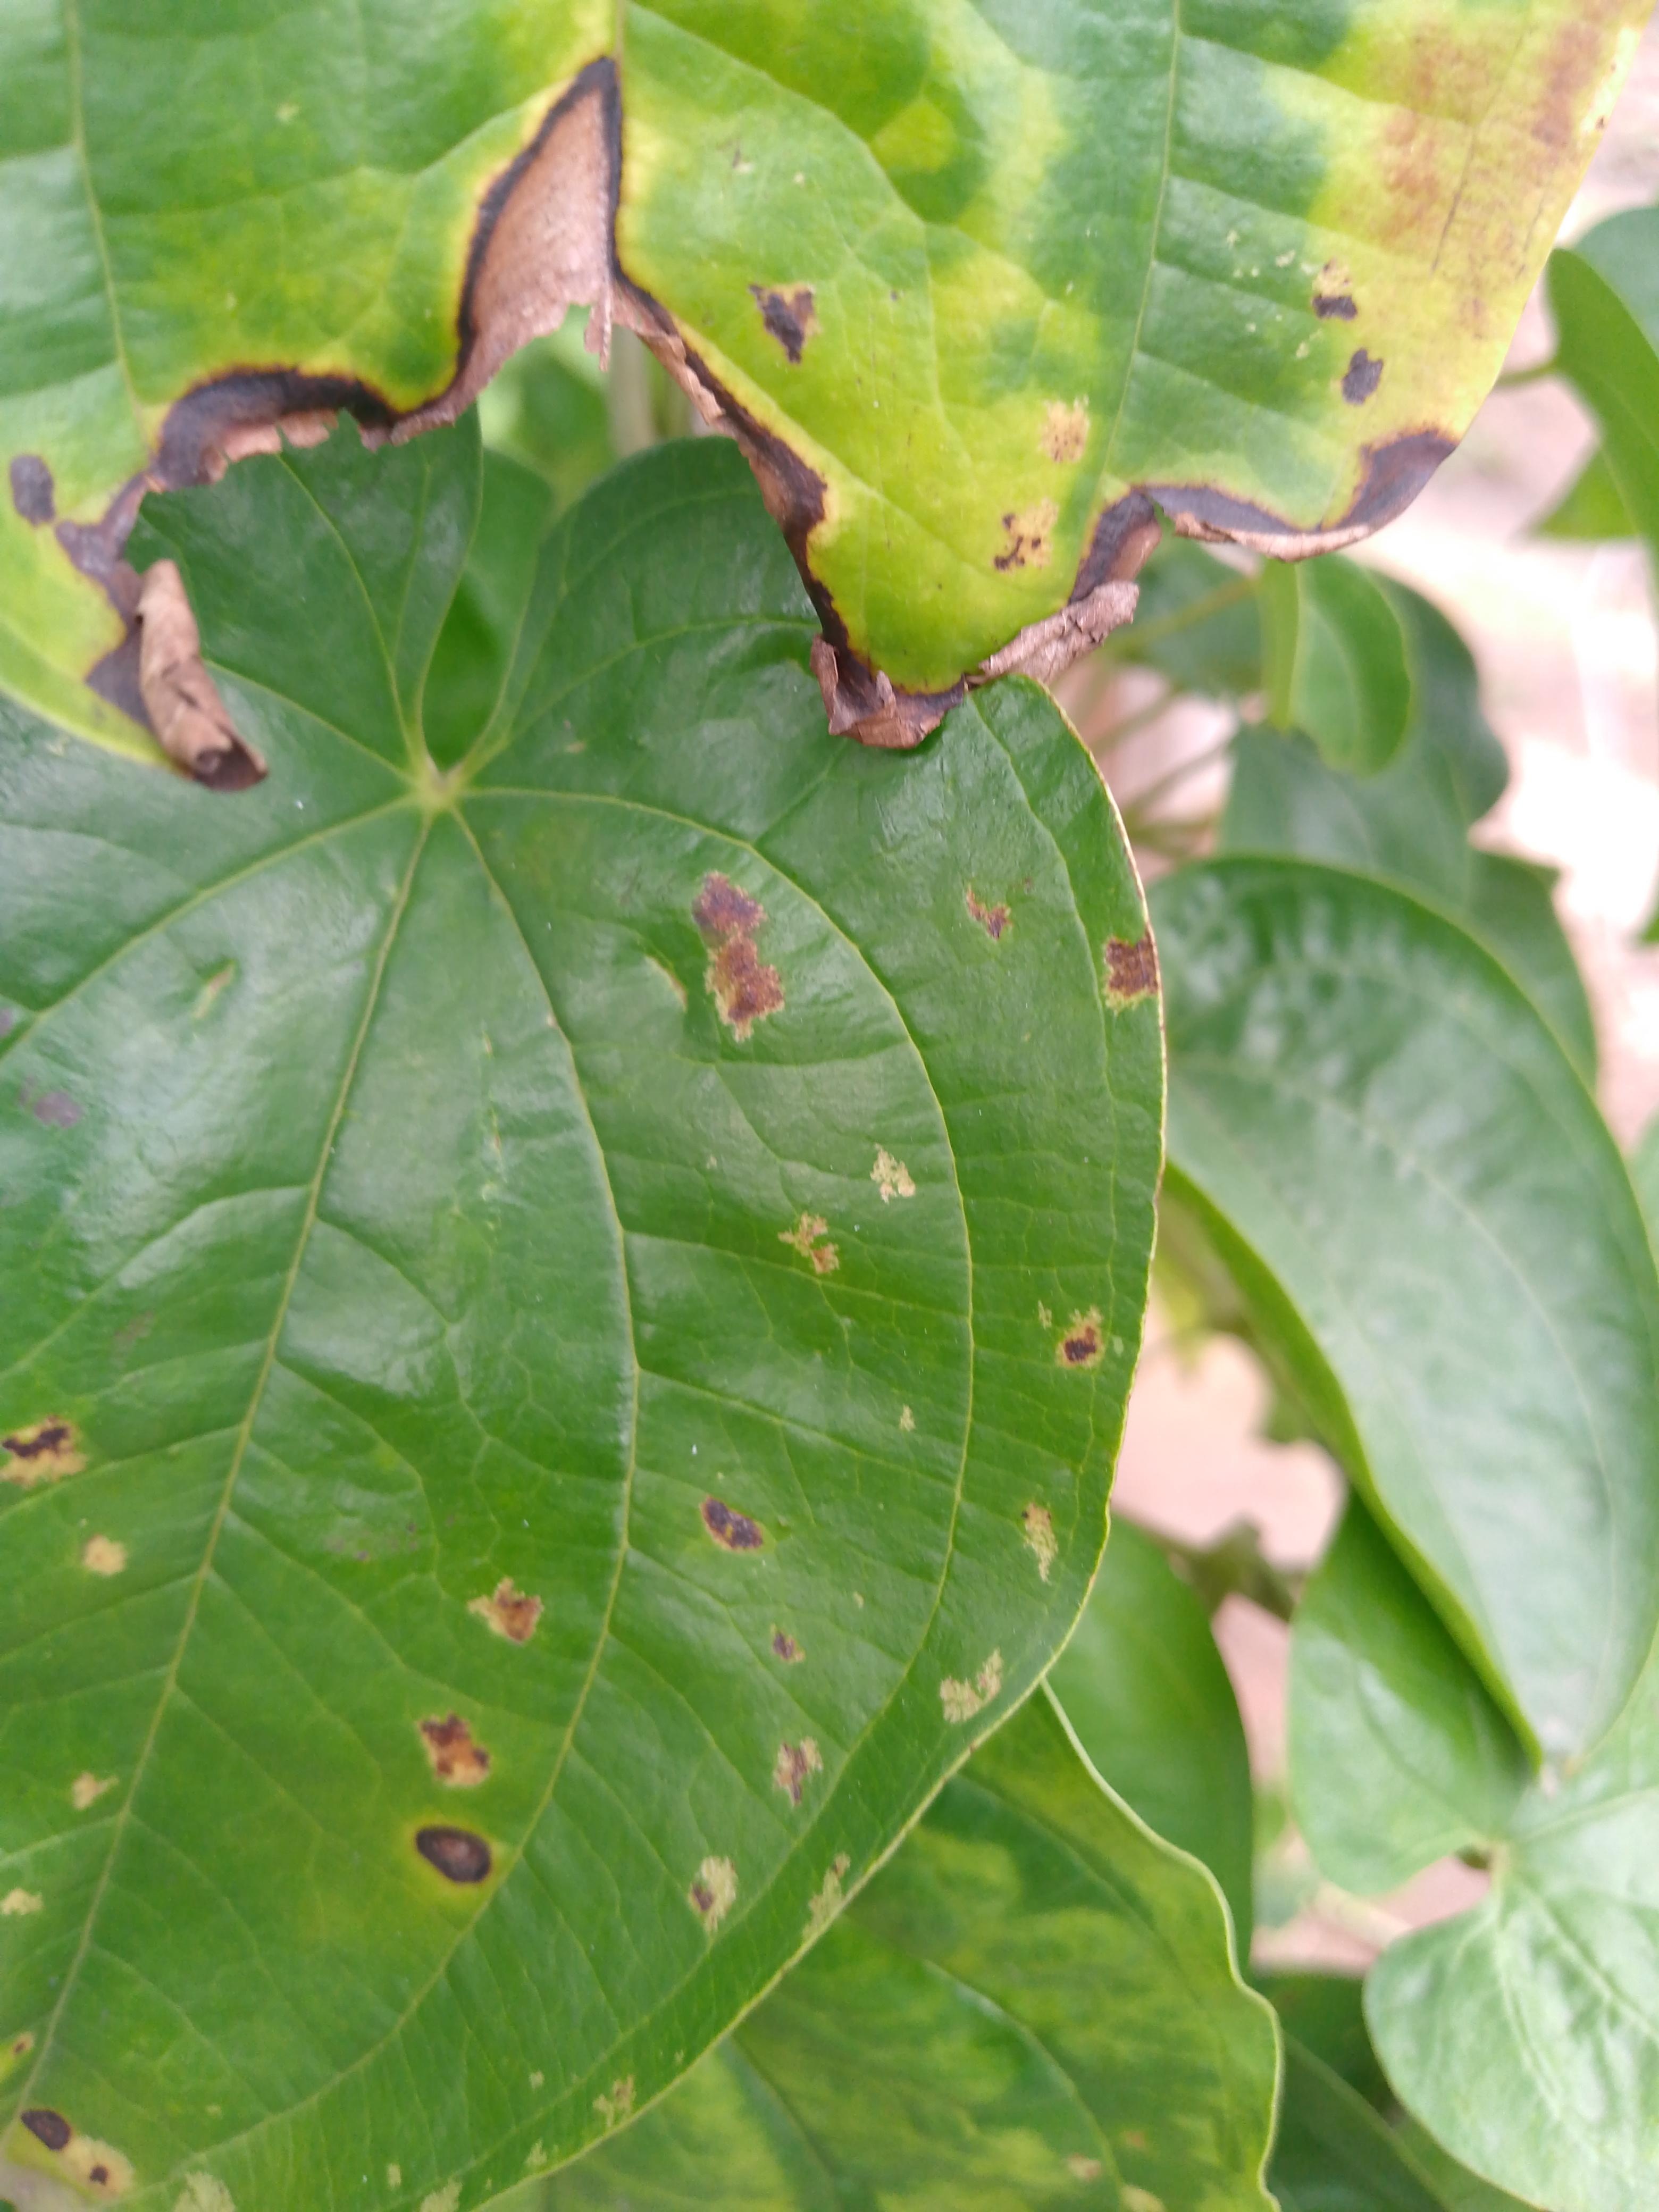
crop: yam
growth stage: vegetative
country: Nigeria
